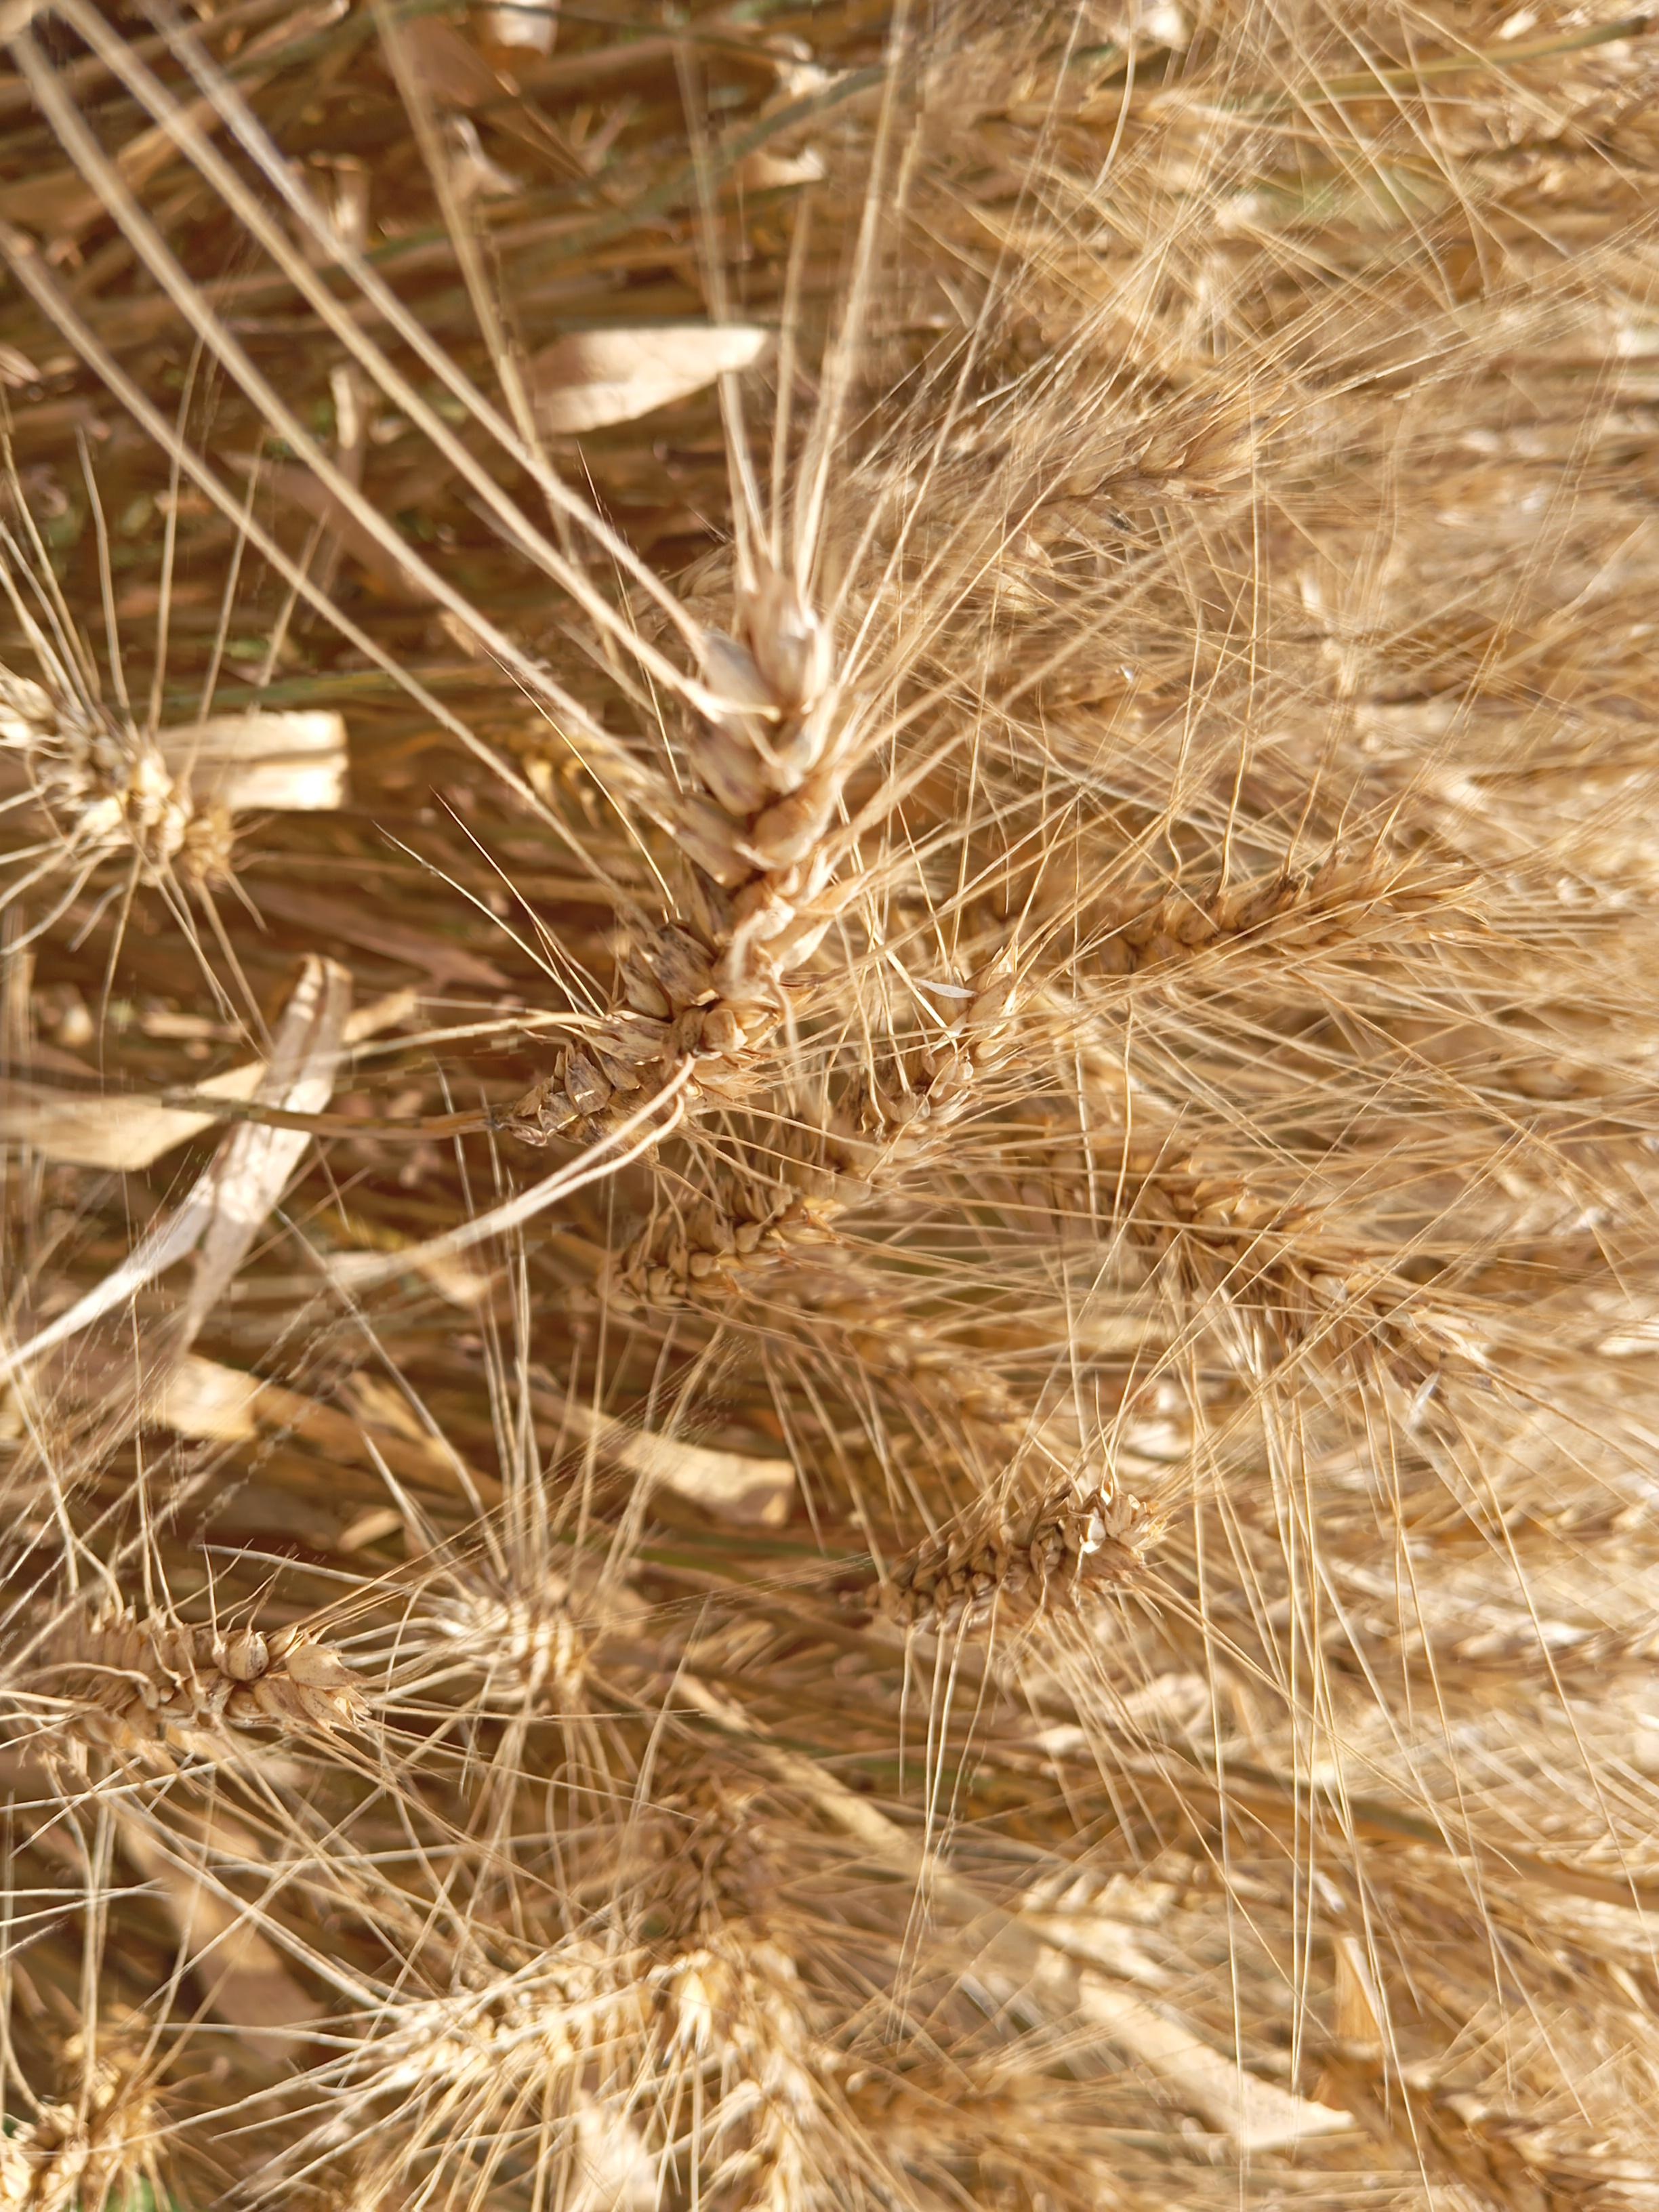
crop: wheat
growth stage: maturity
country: Kenya
